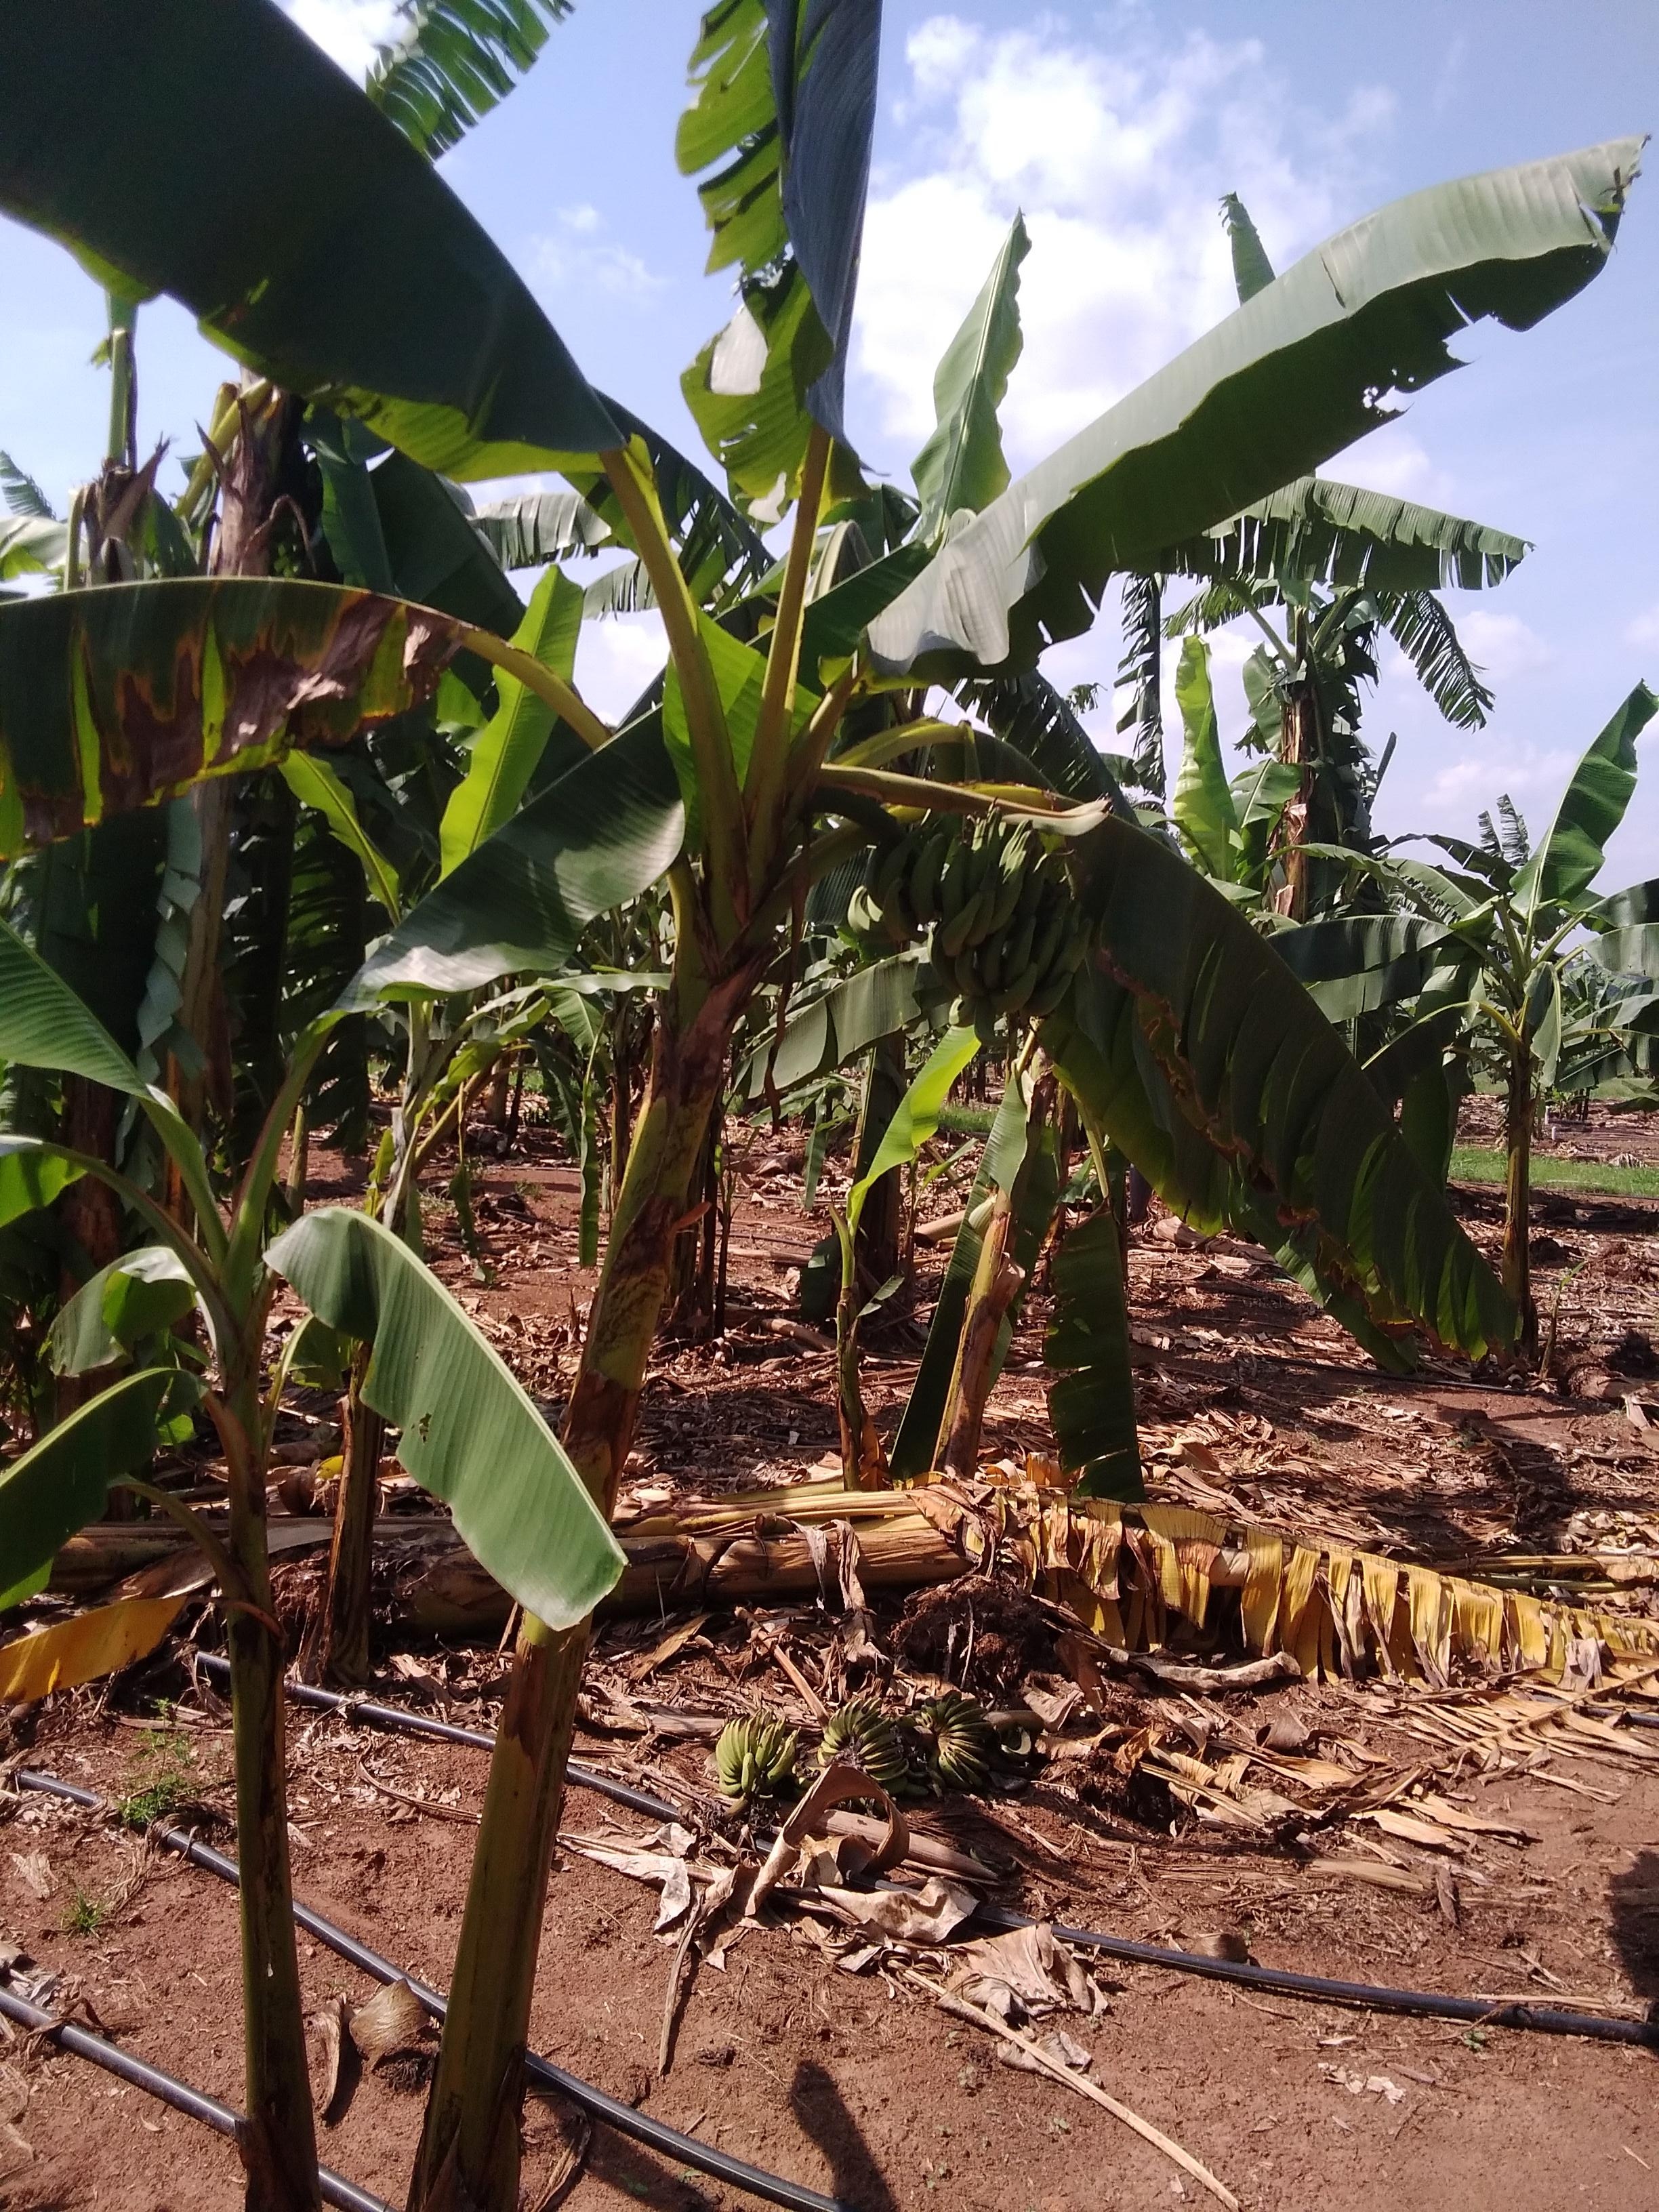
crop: banana
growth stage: development fruit
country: Uganda
